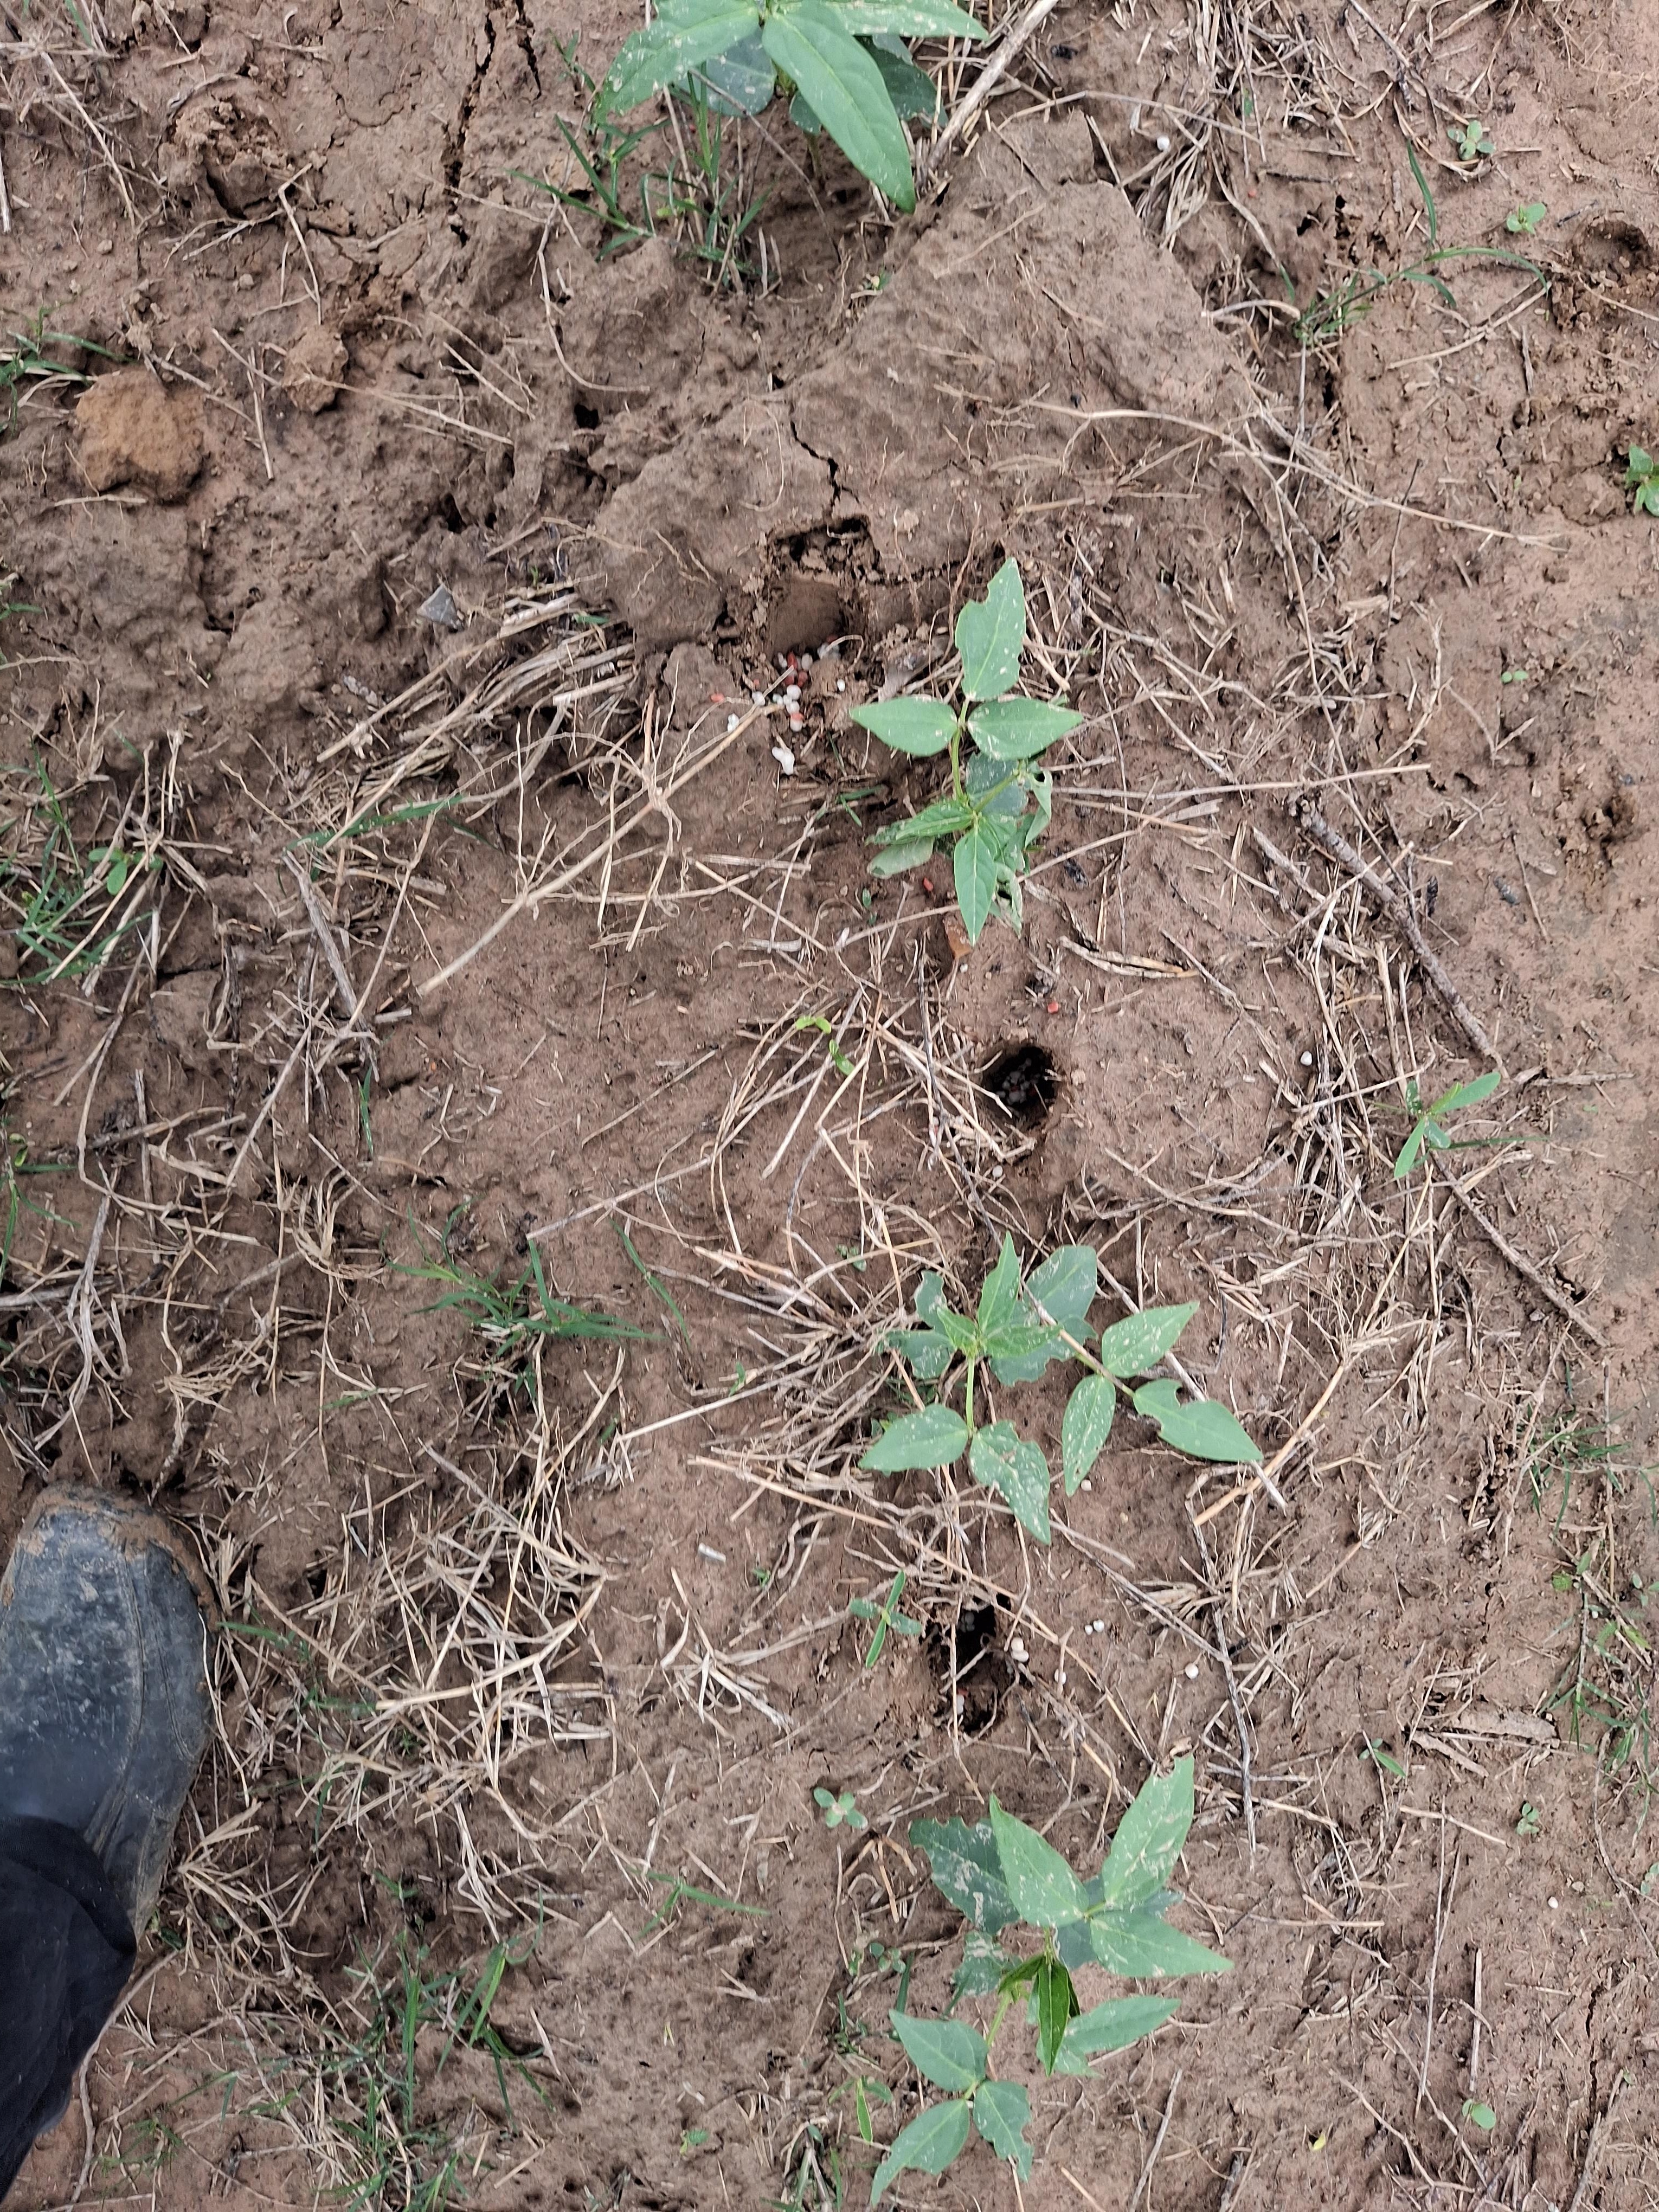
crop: cowpea
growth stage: emergence
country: Nigeria
